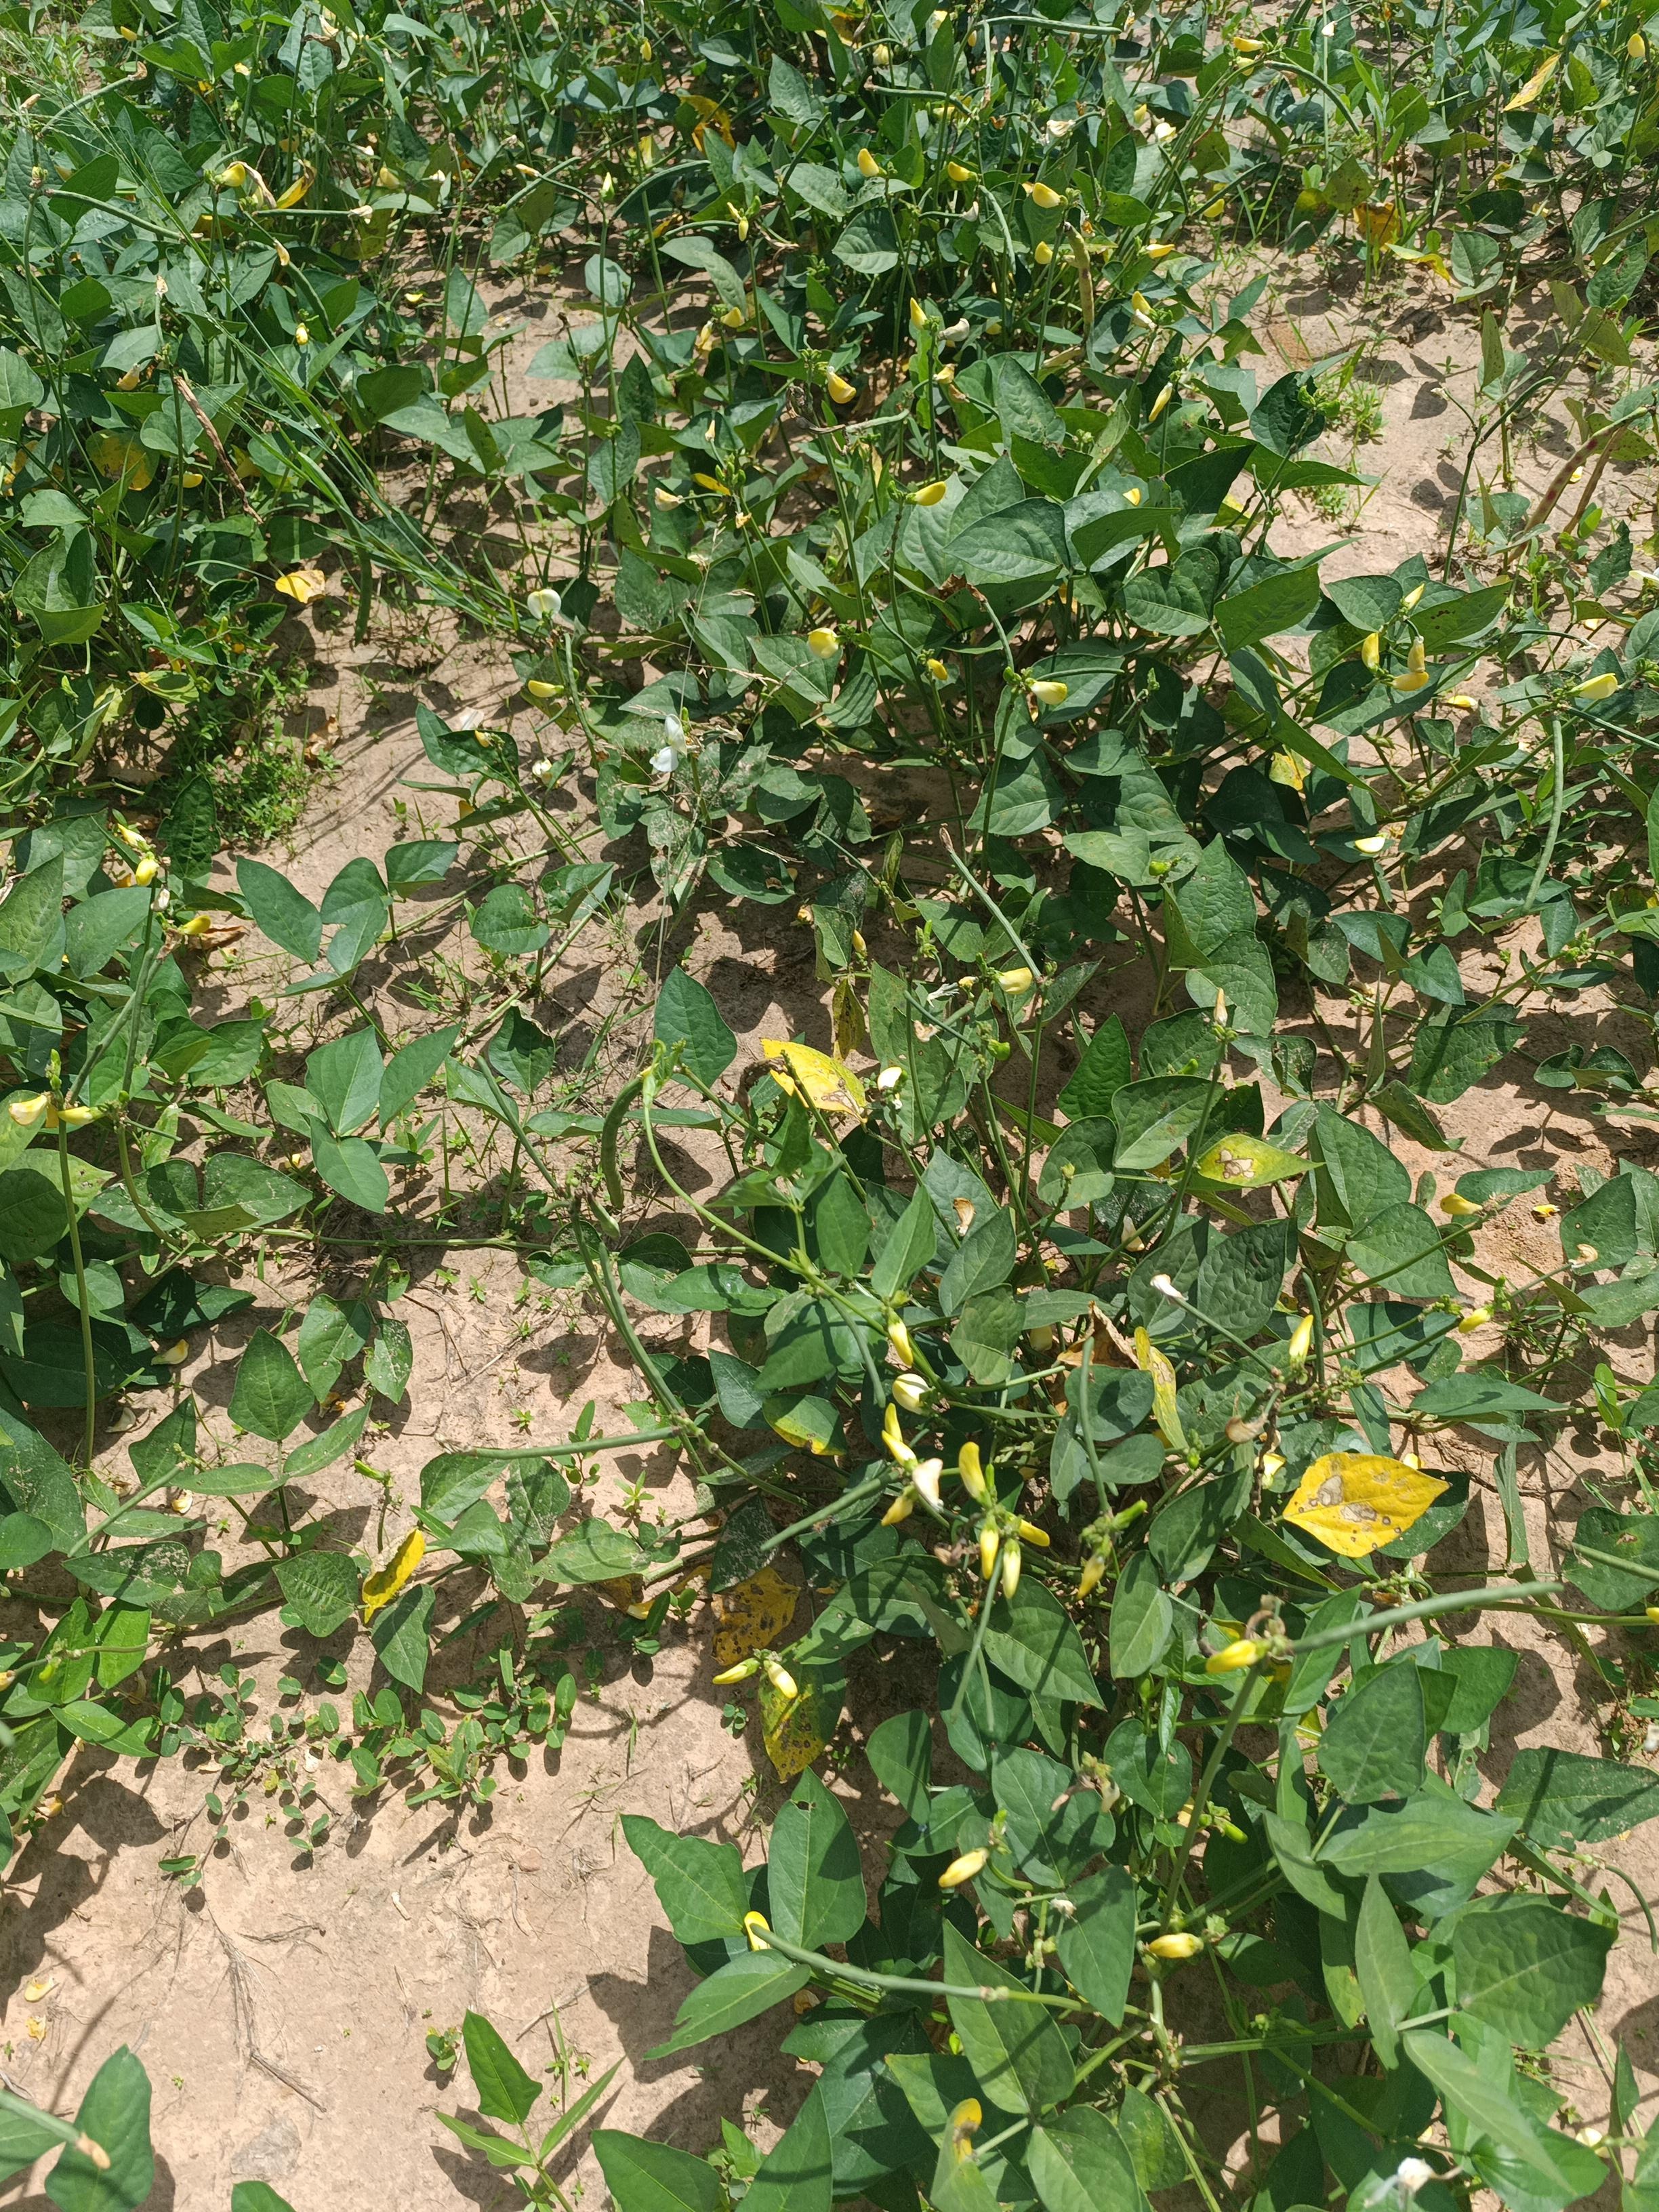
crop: cowpea
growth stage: development pod
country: Nigeria
